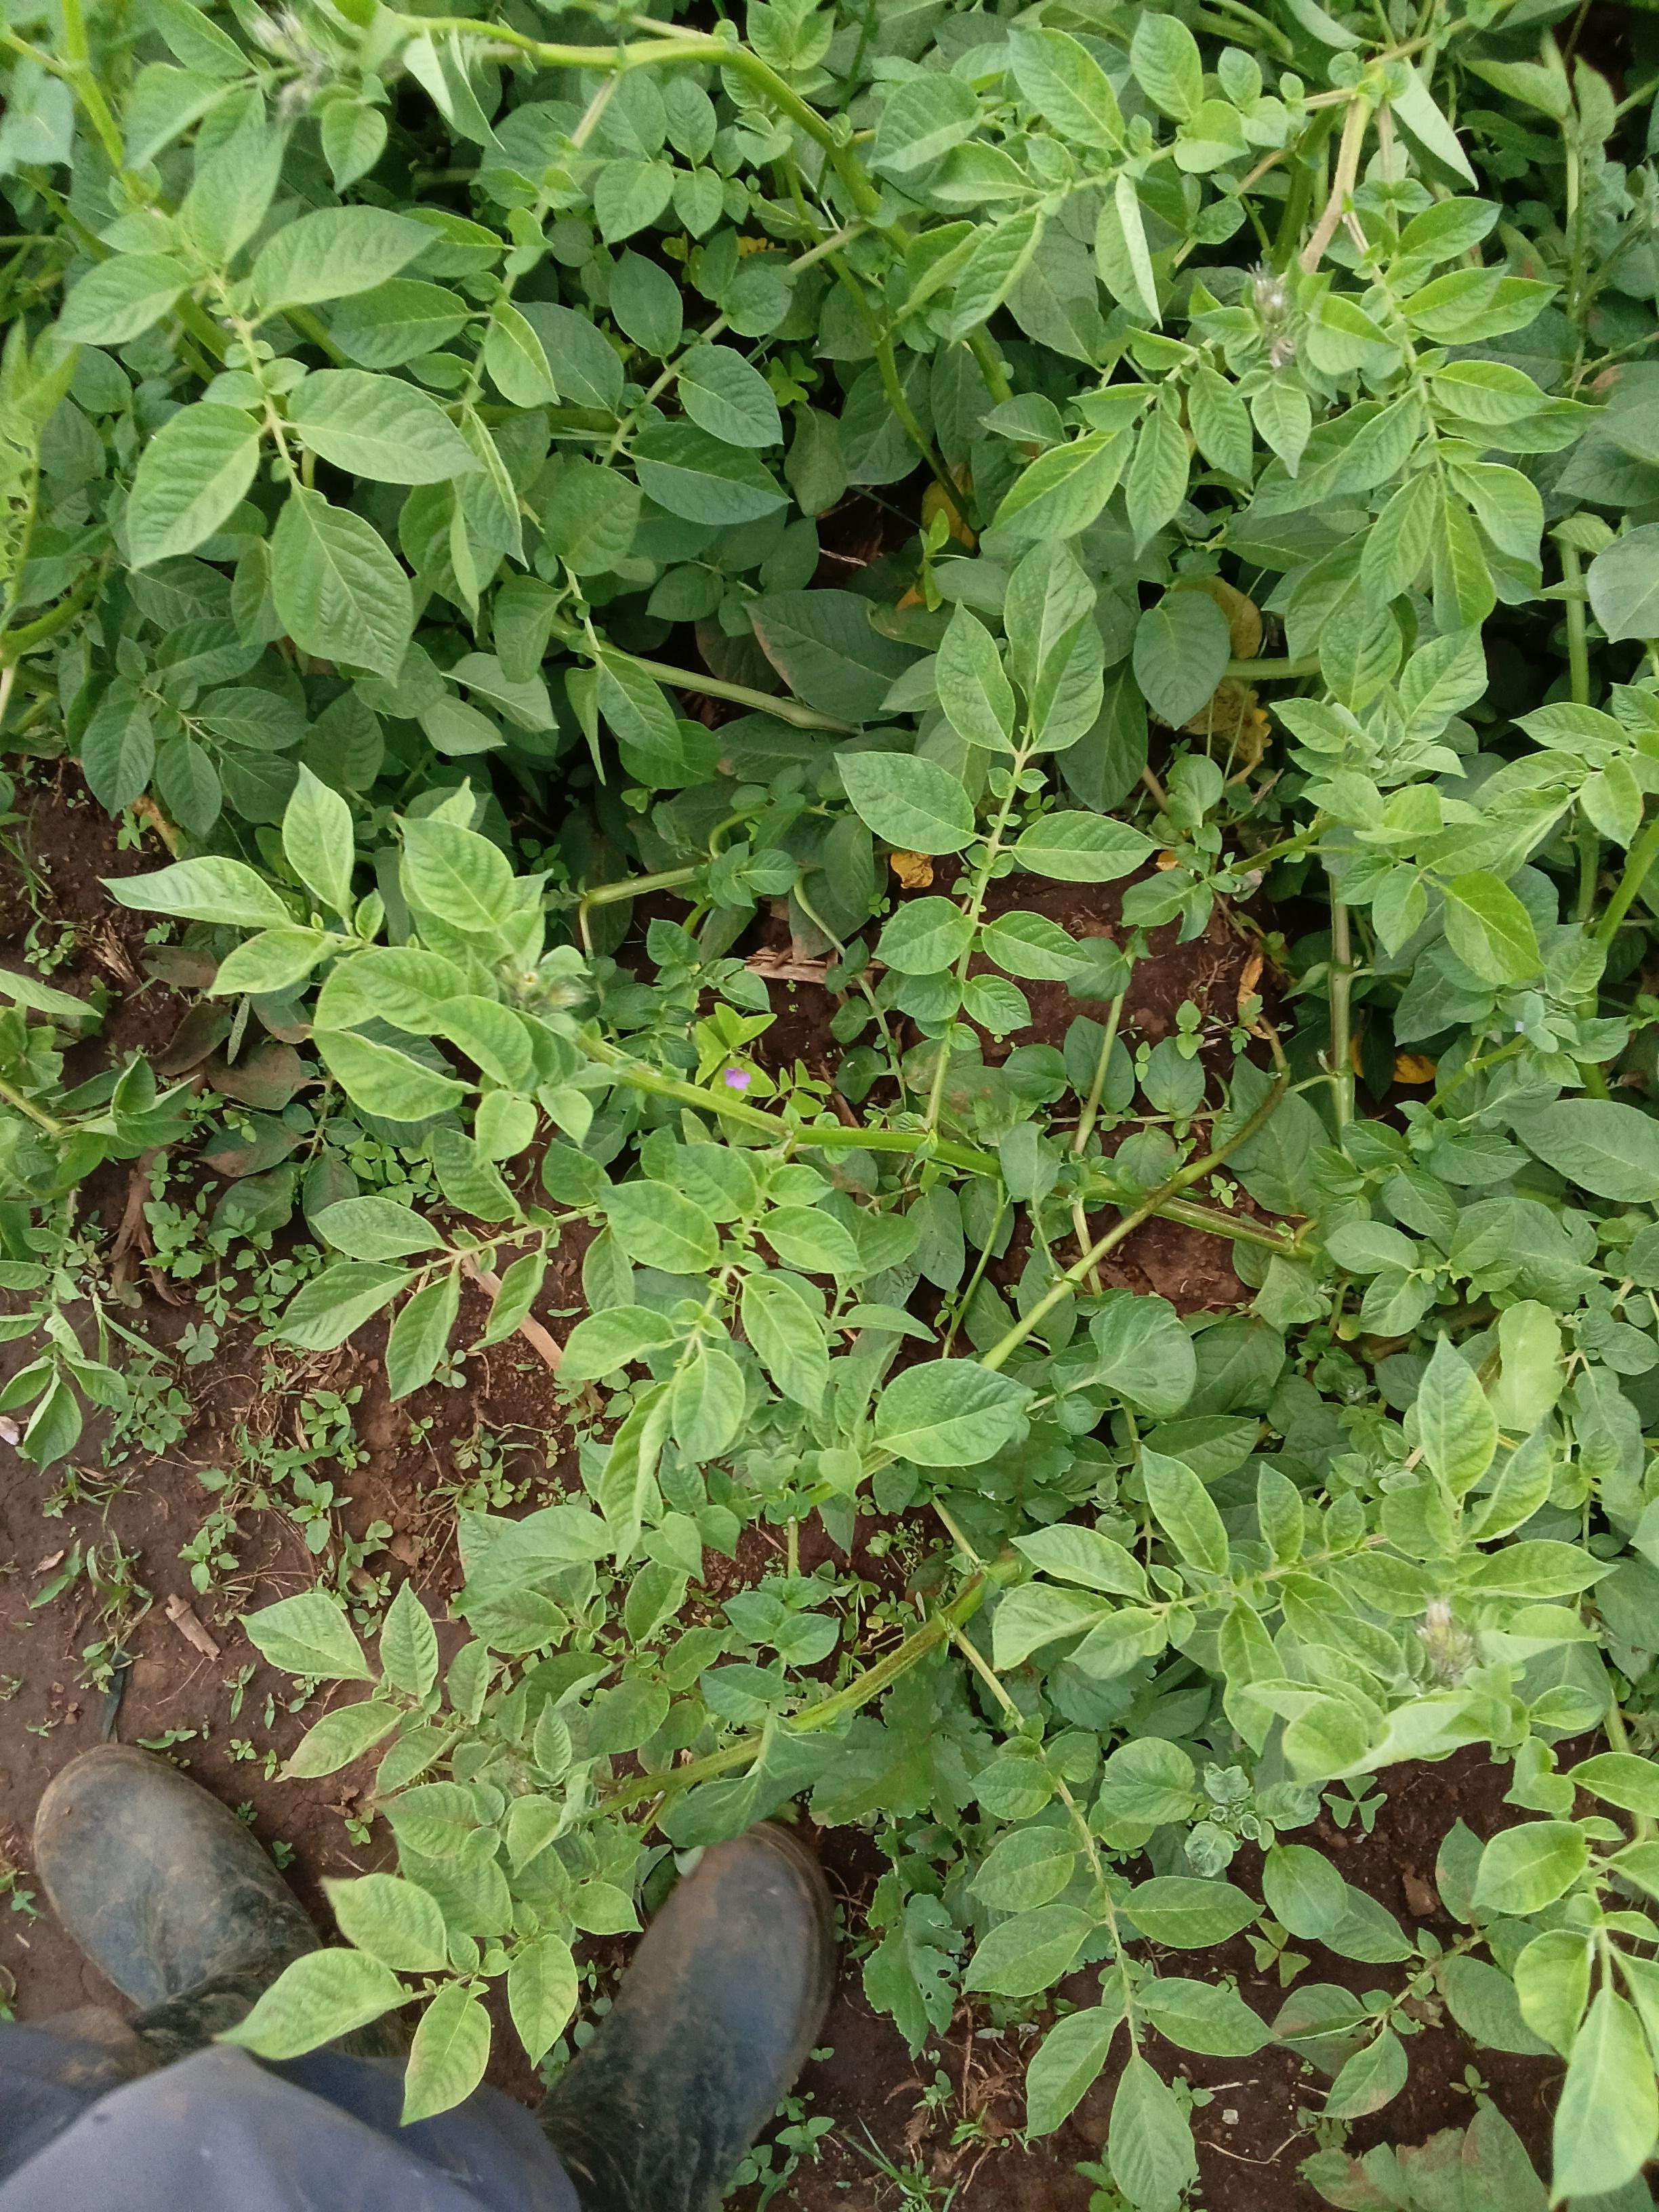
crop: potato
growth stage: flowering
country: Kenya
